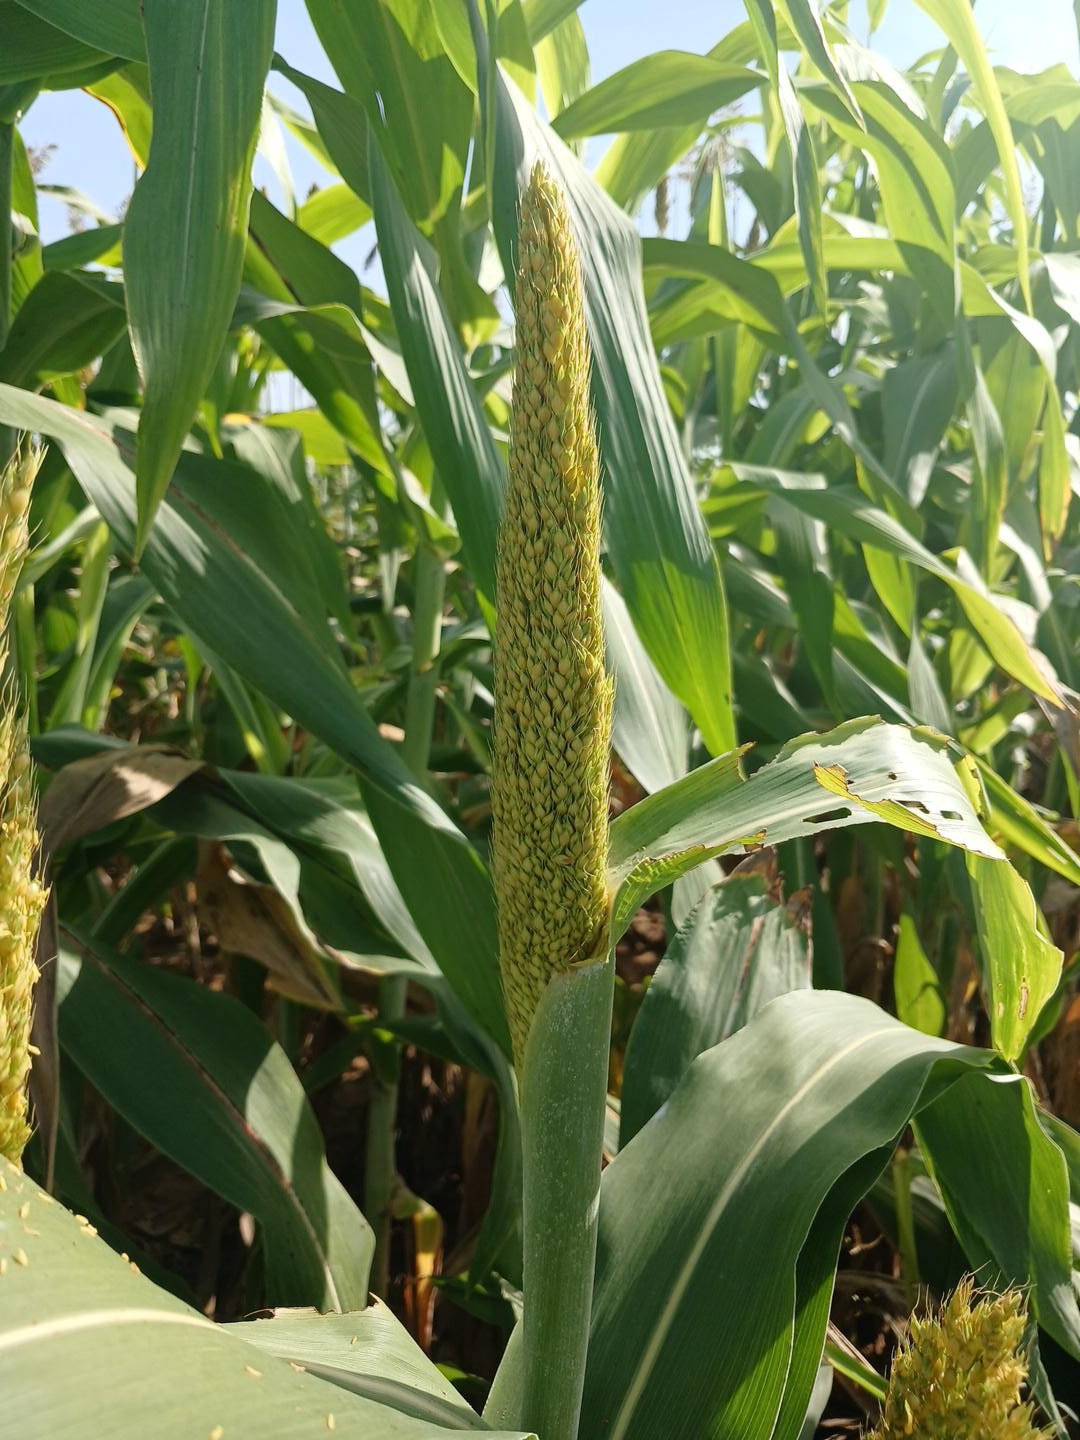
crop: sorghum
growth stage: heading tuber
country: Senegal
